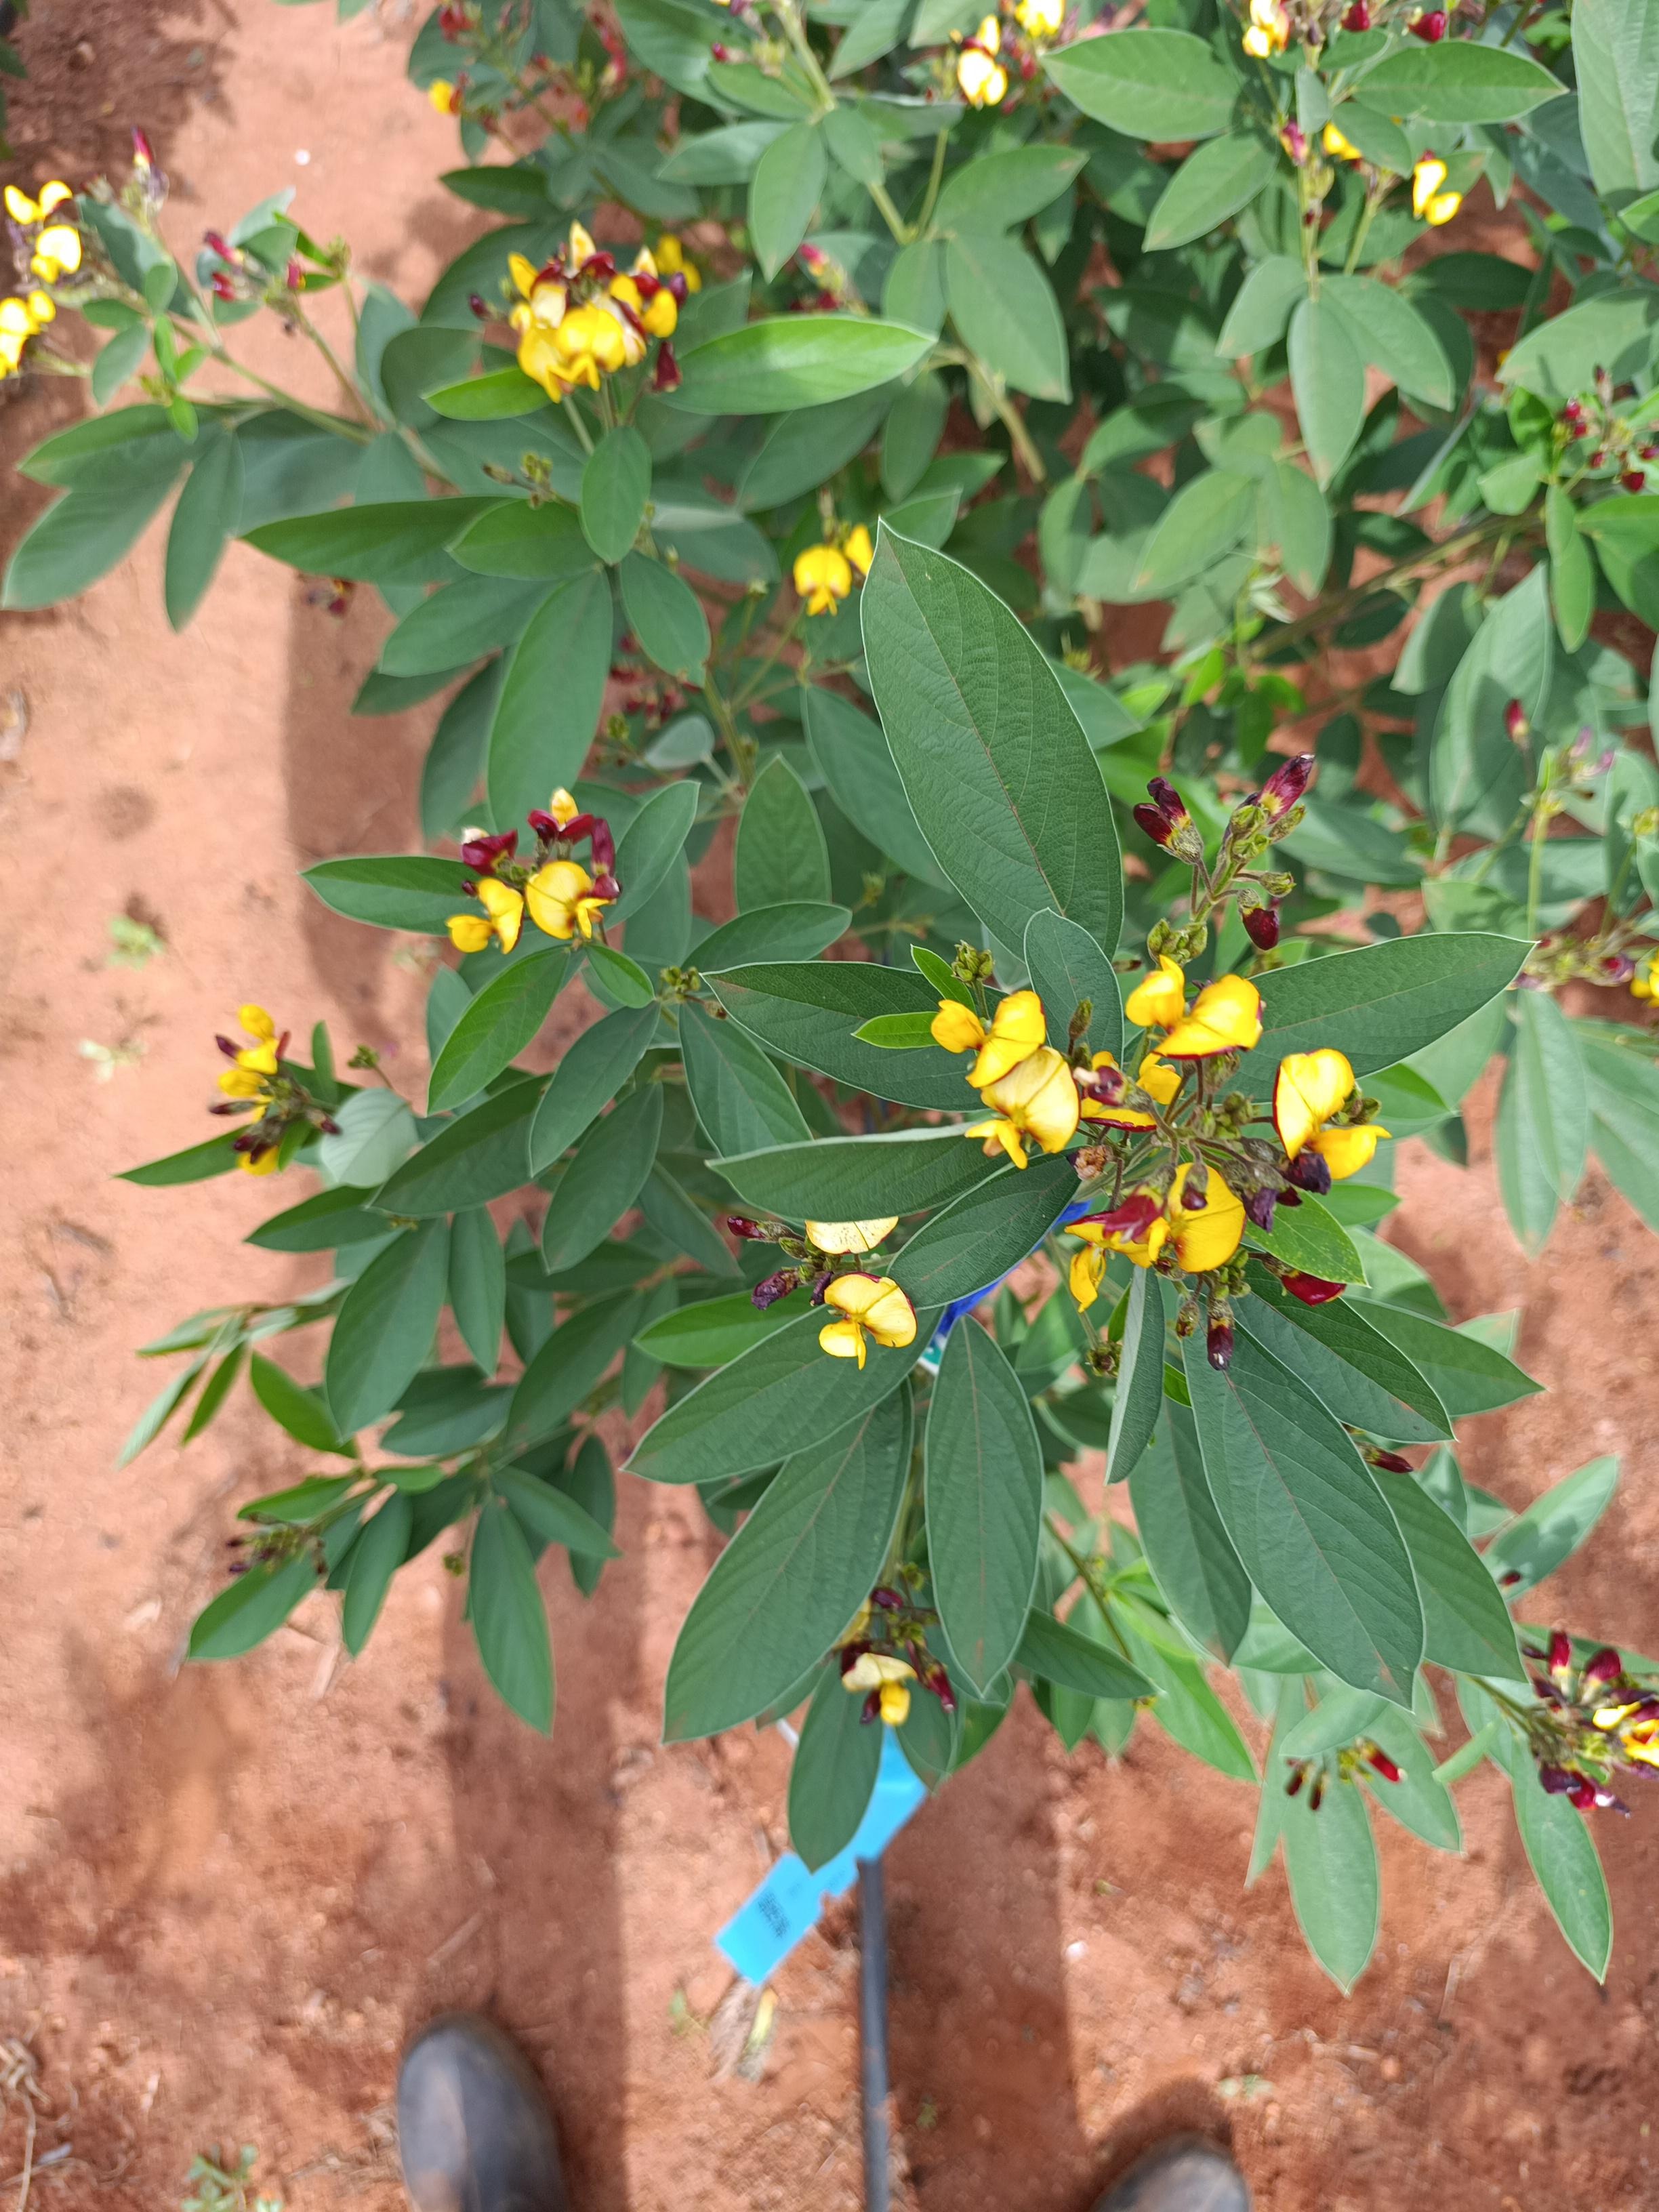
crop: pigeonpea
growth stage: flowering
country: Kenya
